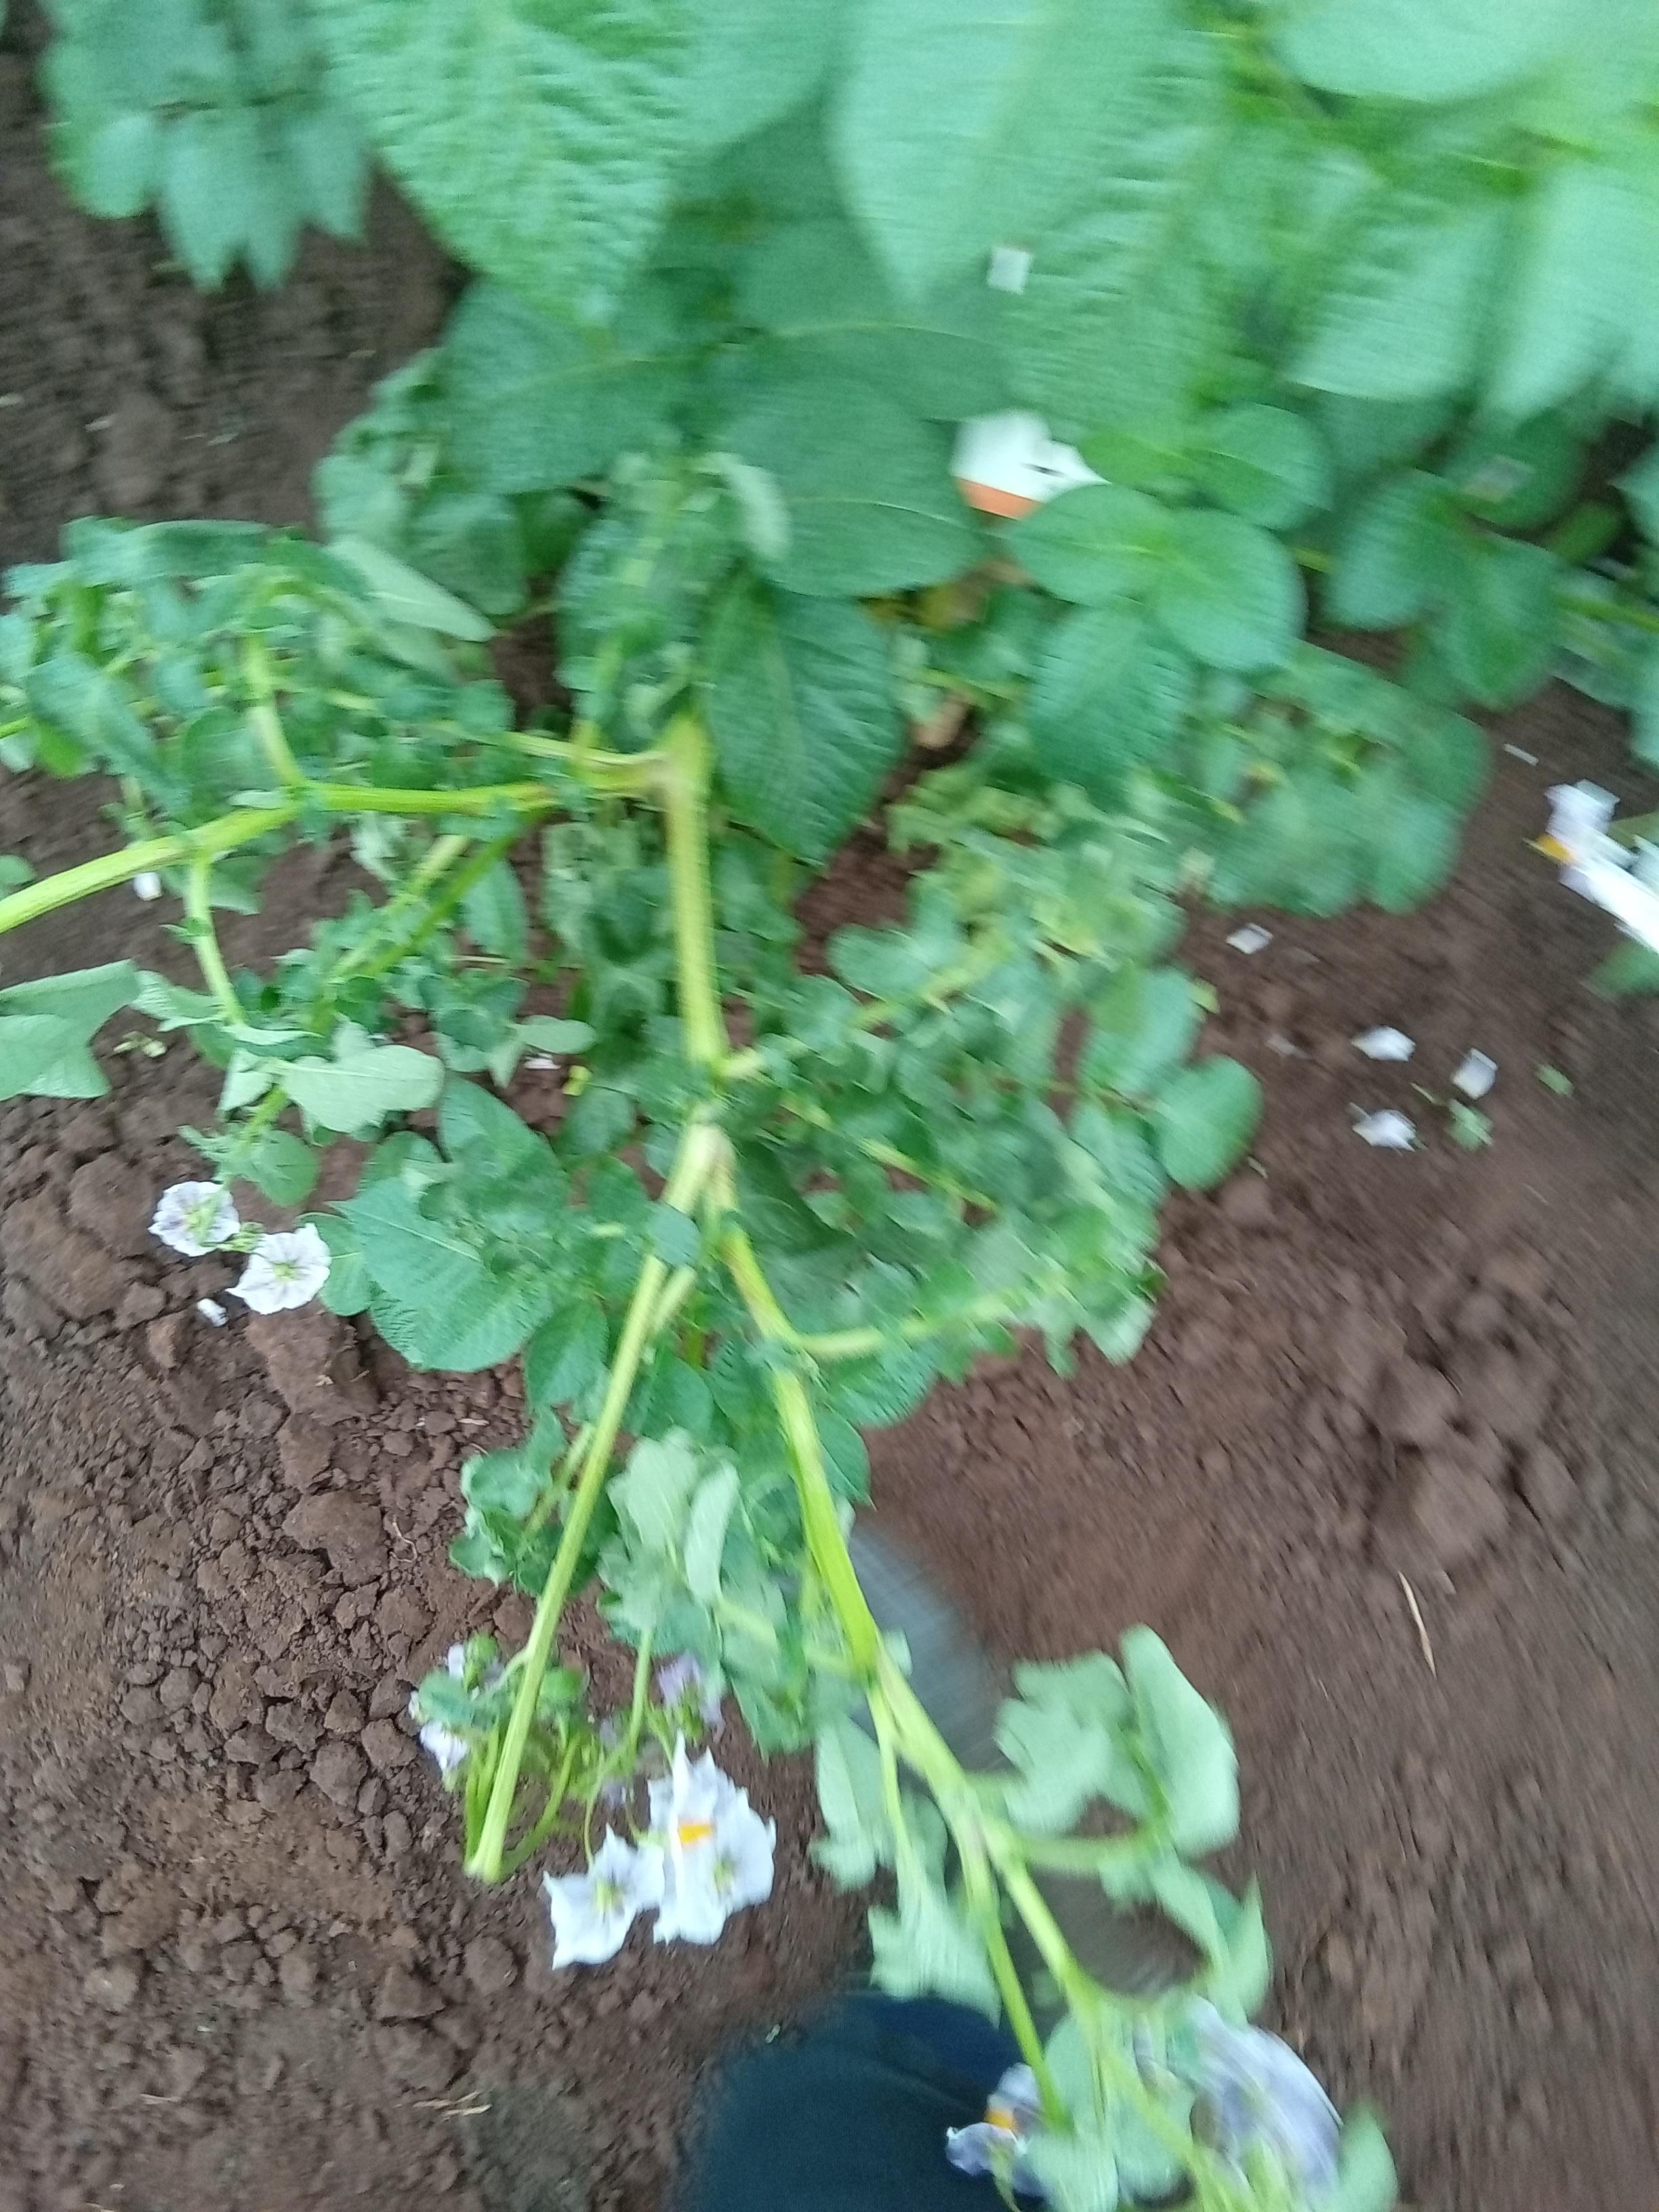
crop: potato
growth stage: flowering
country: Kenya
